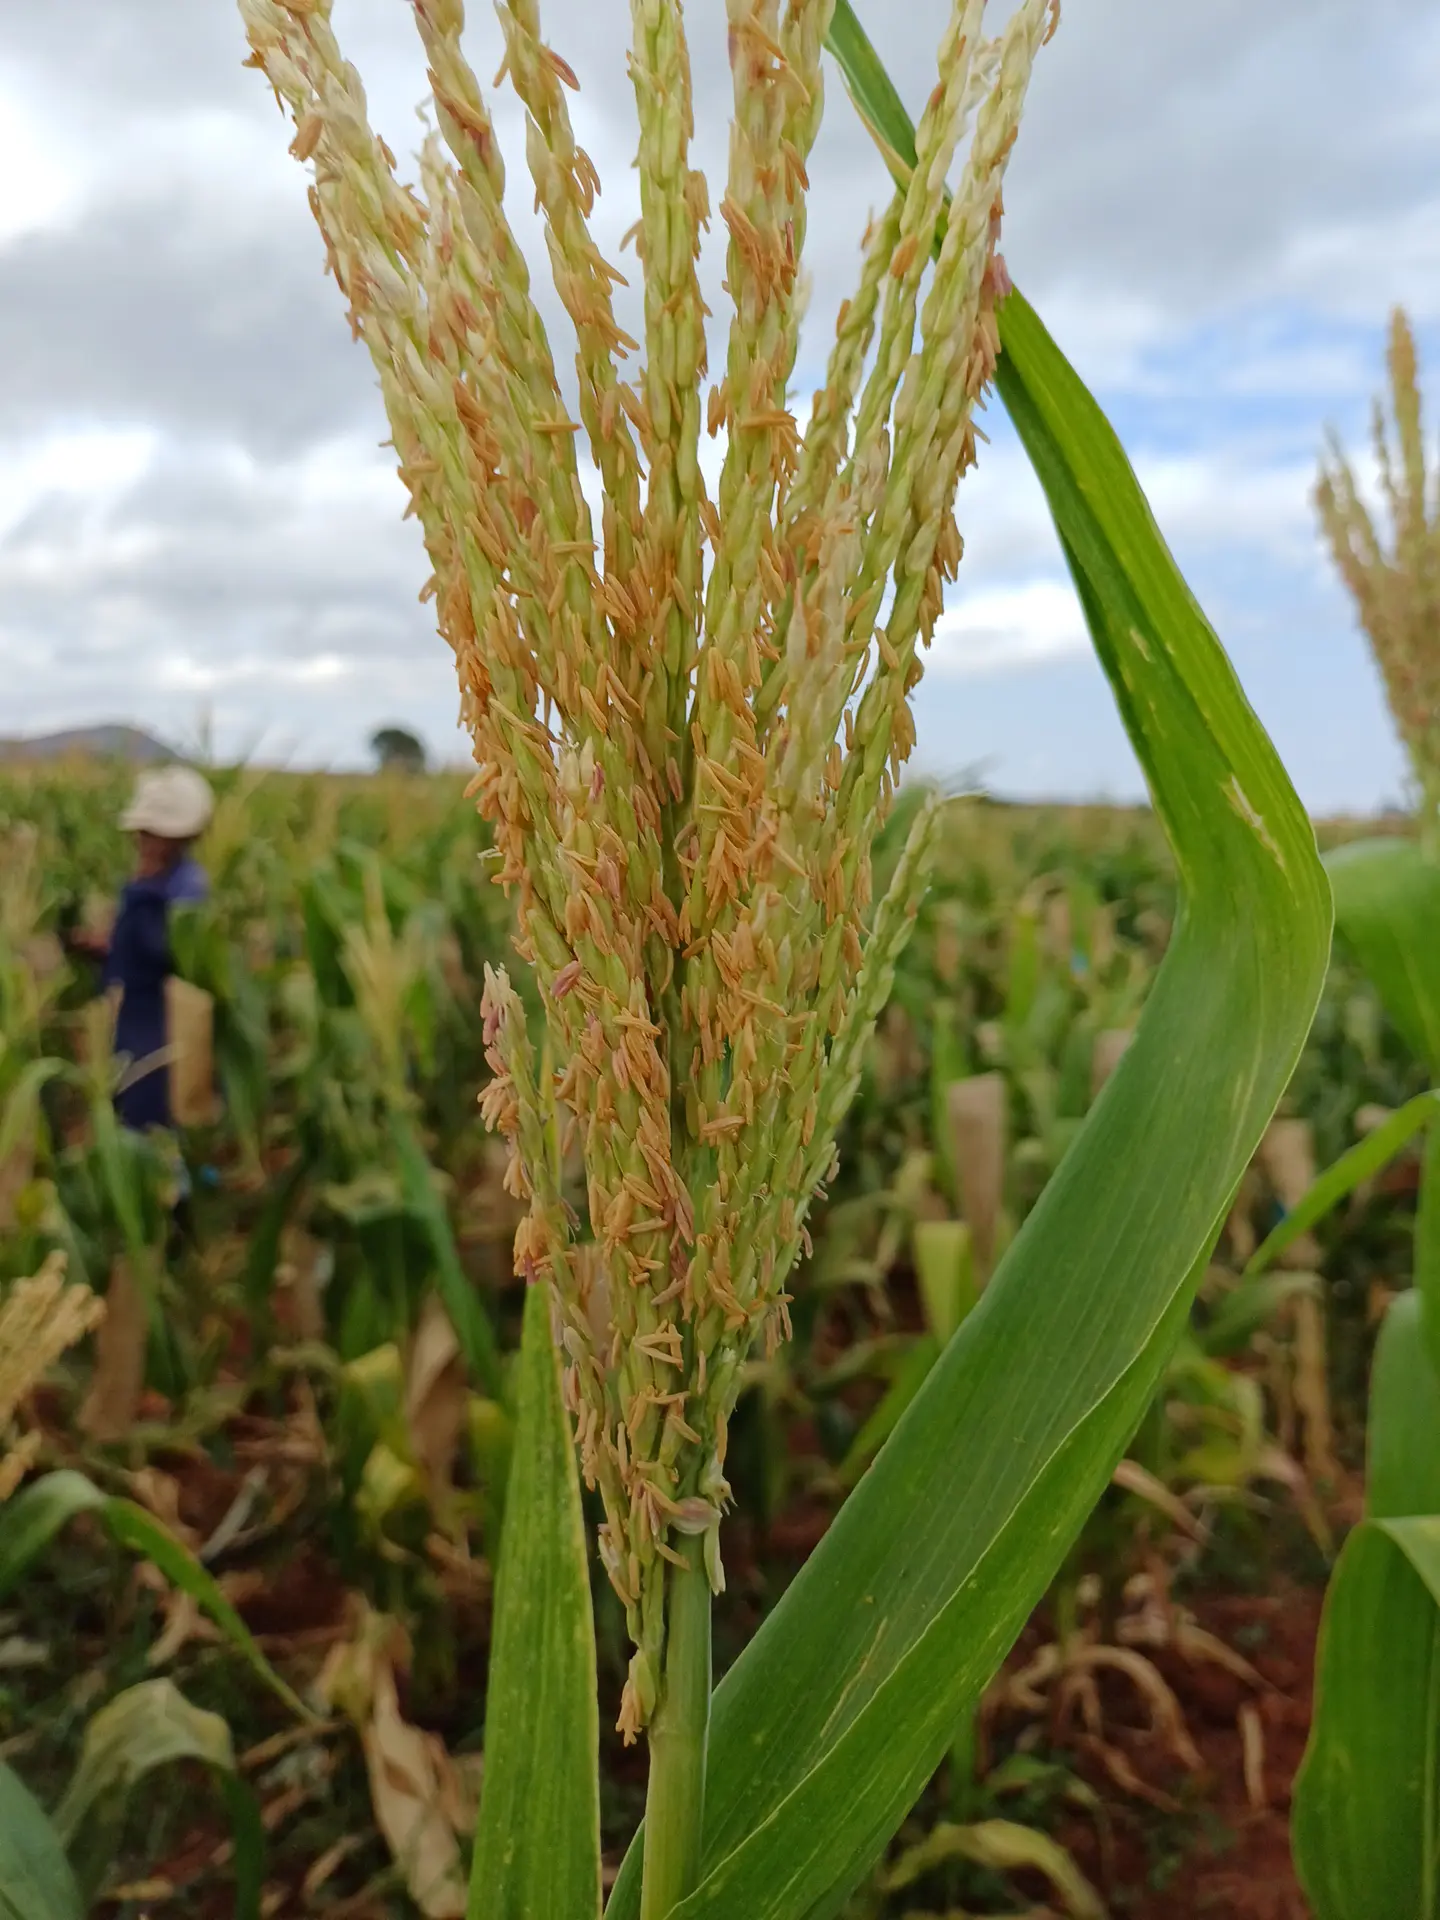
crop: maize
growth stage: flowering
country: Kenya
